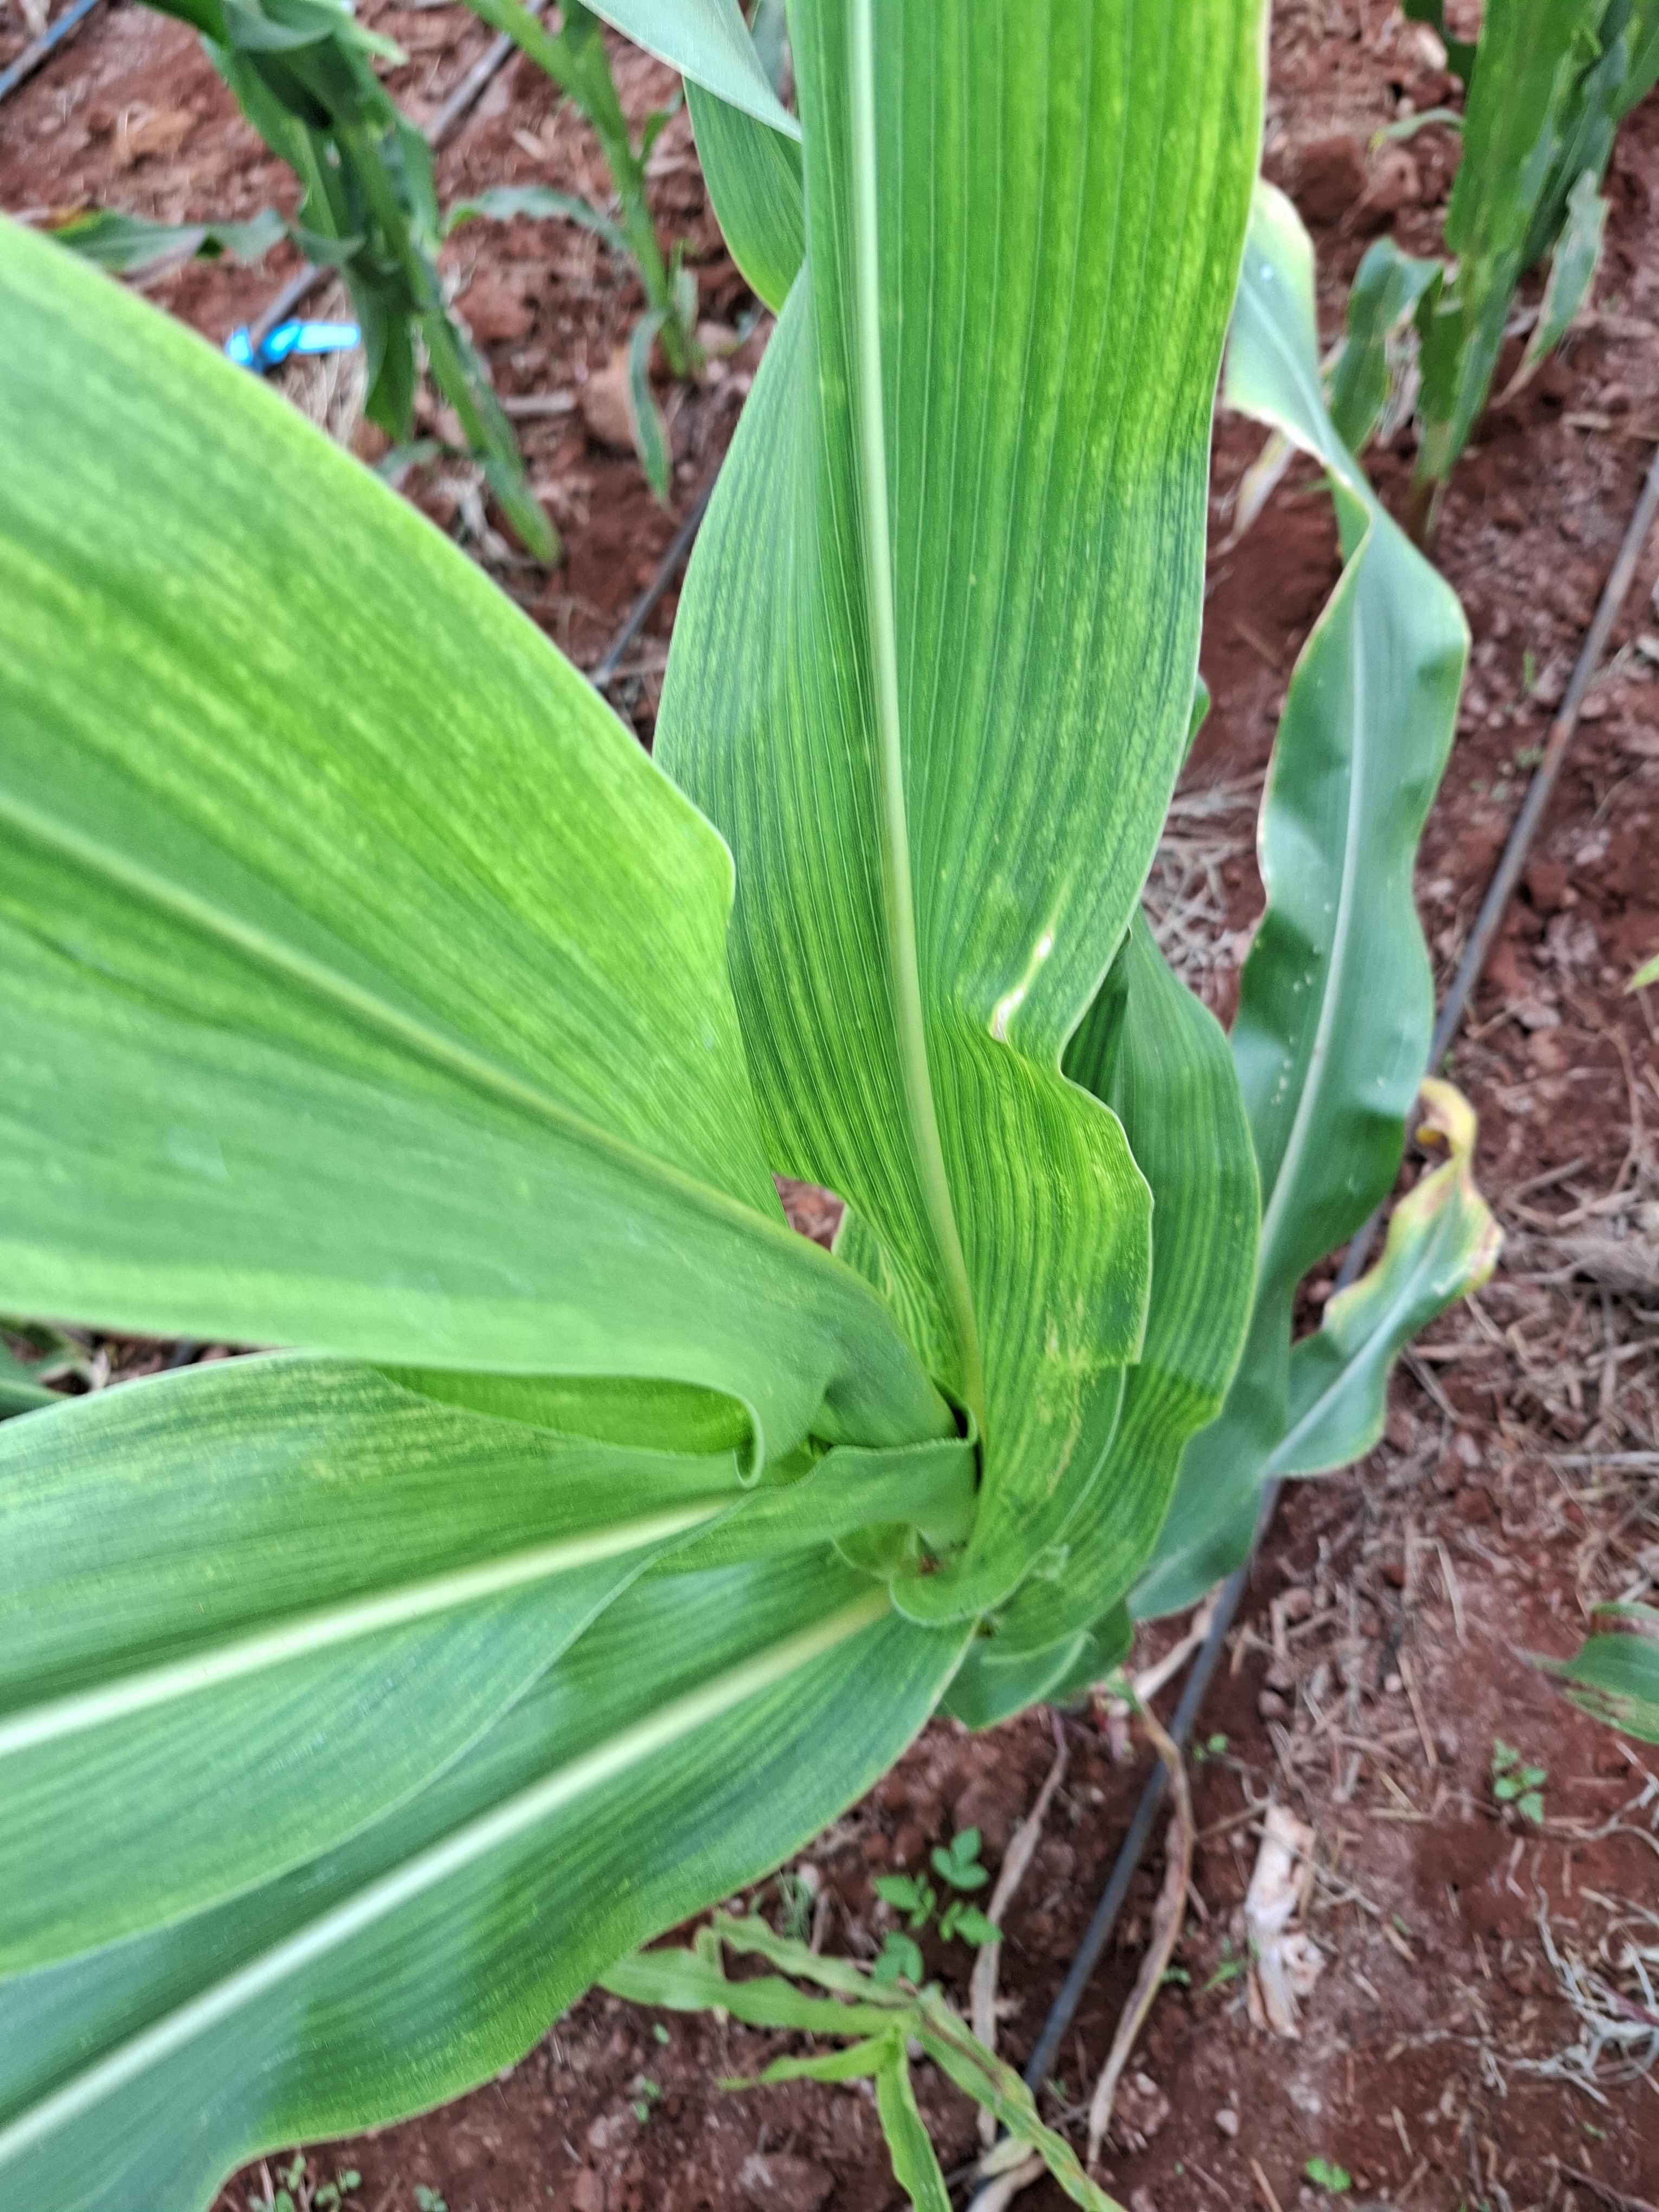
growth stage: vegetative
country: Kenya
